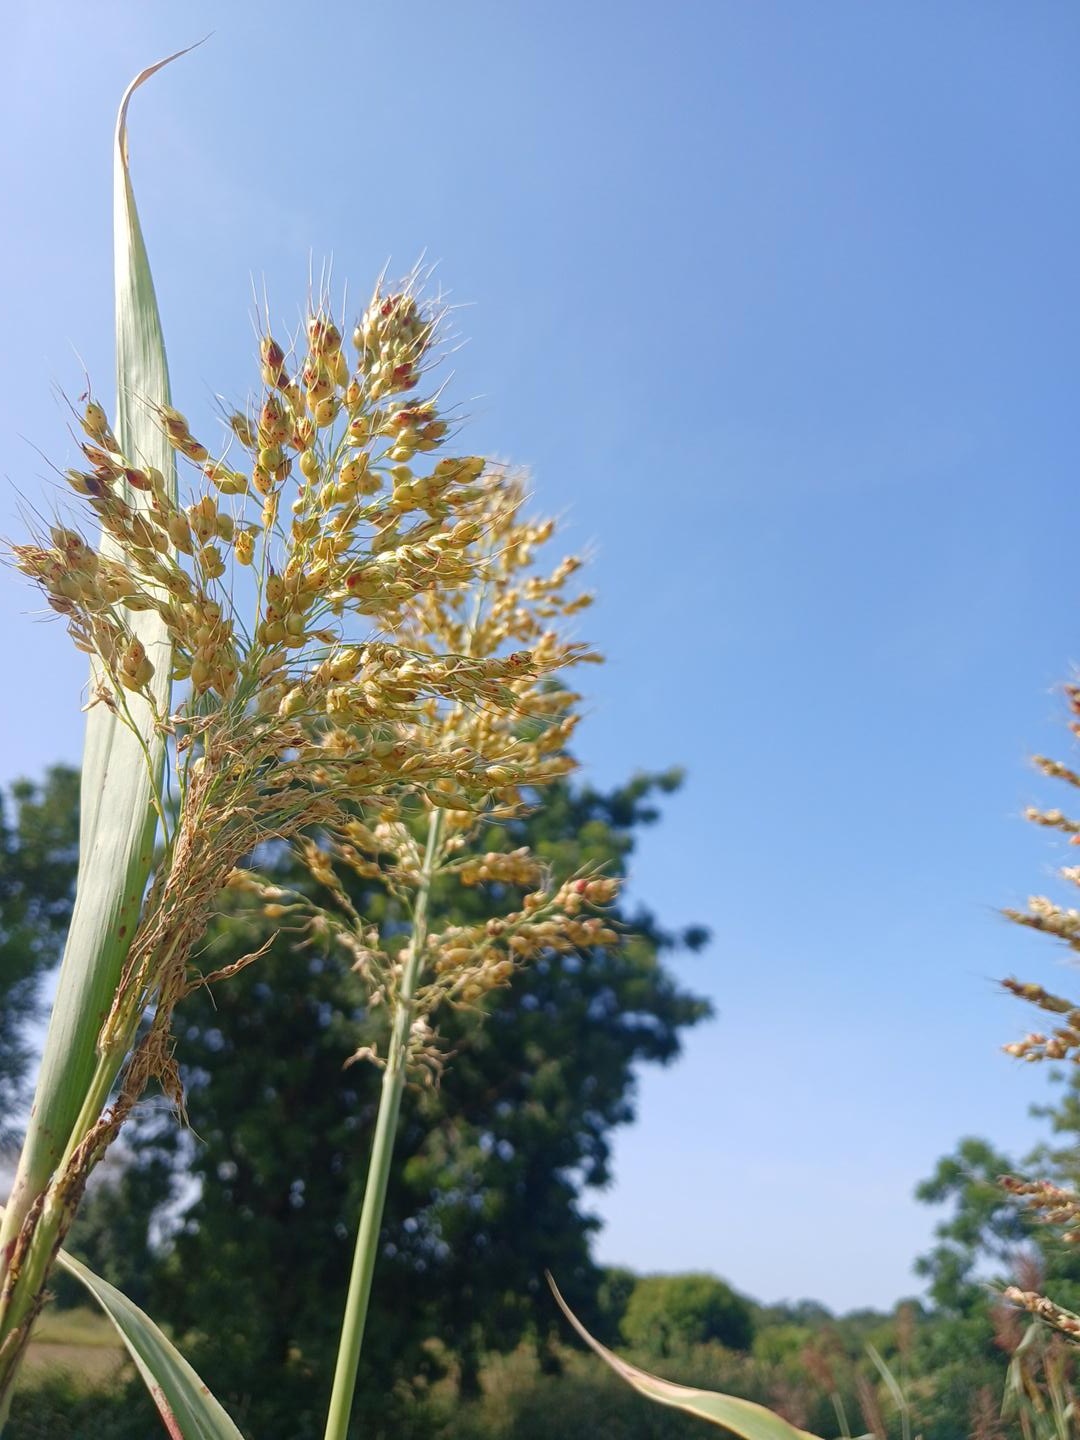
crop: sorghum
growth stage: filling grain
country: Senegal
